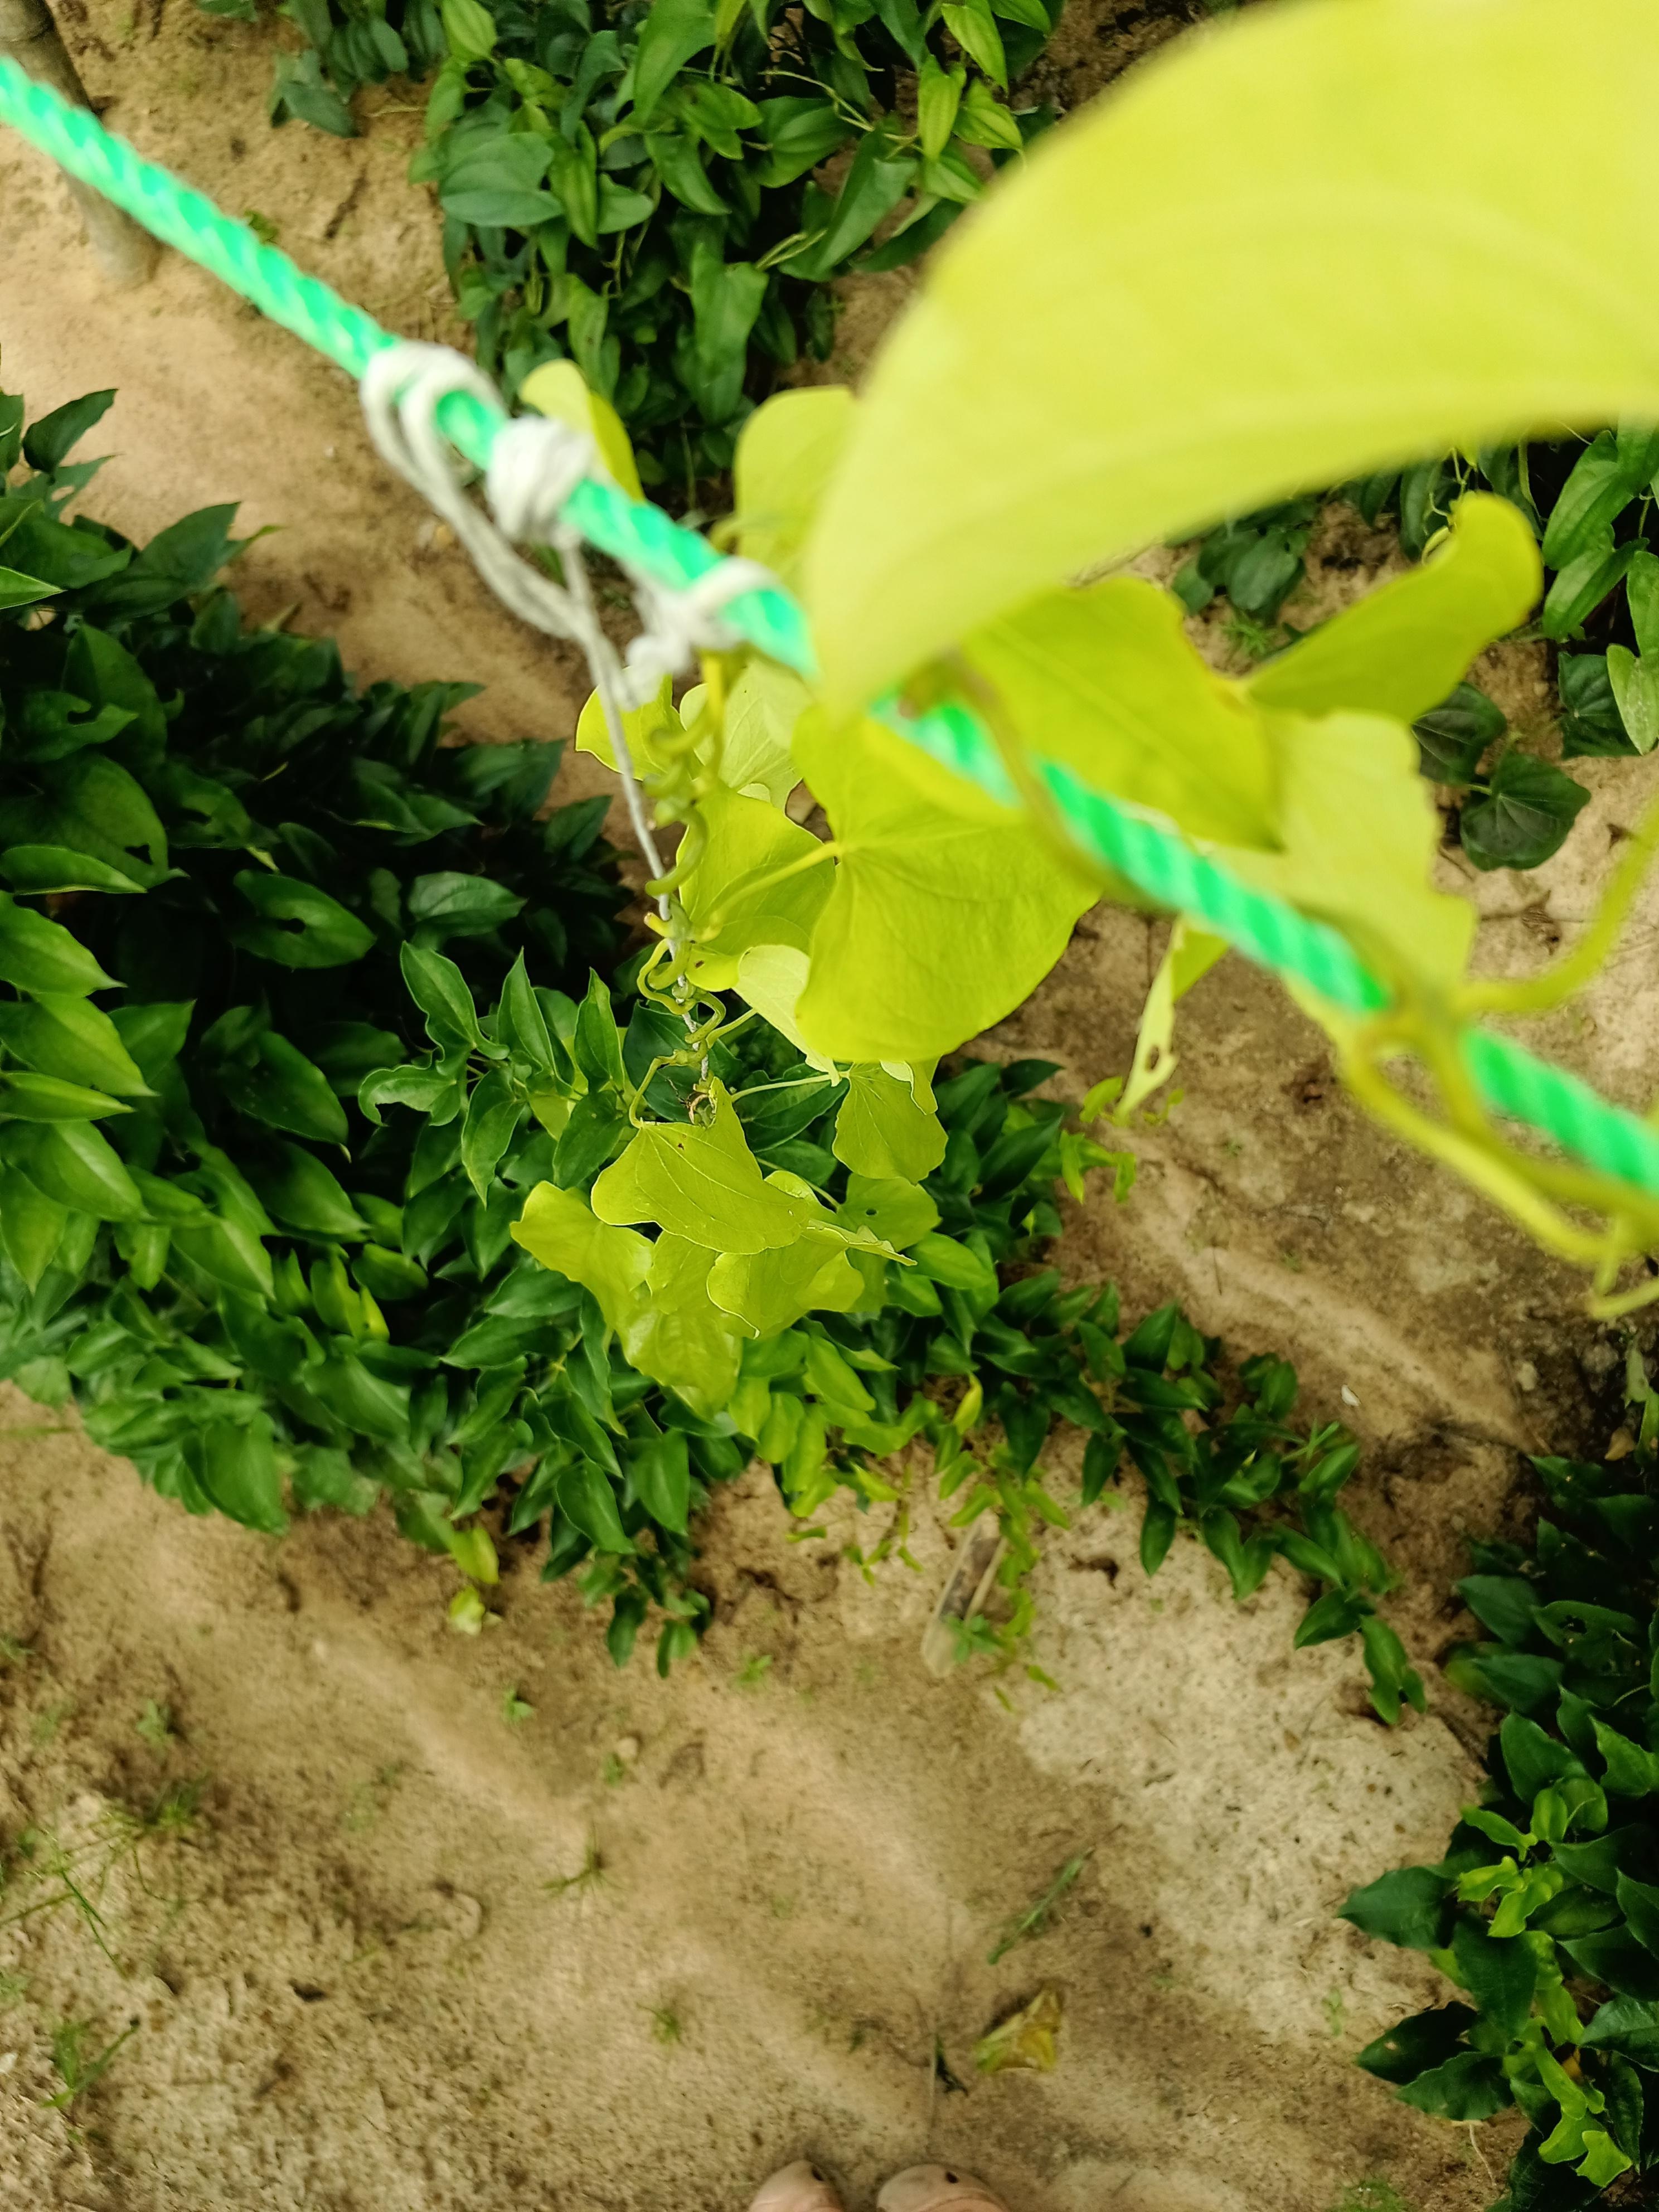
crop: yam
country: Nigeria
